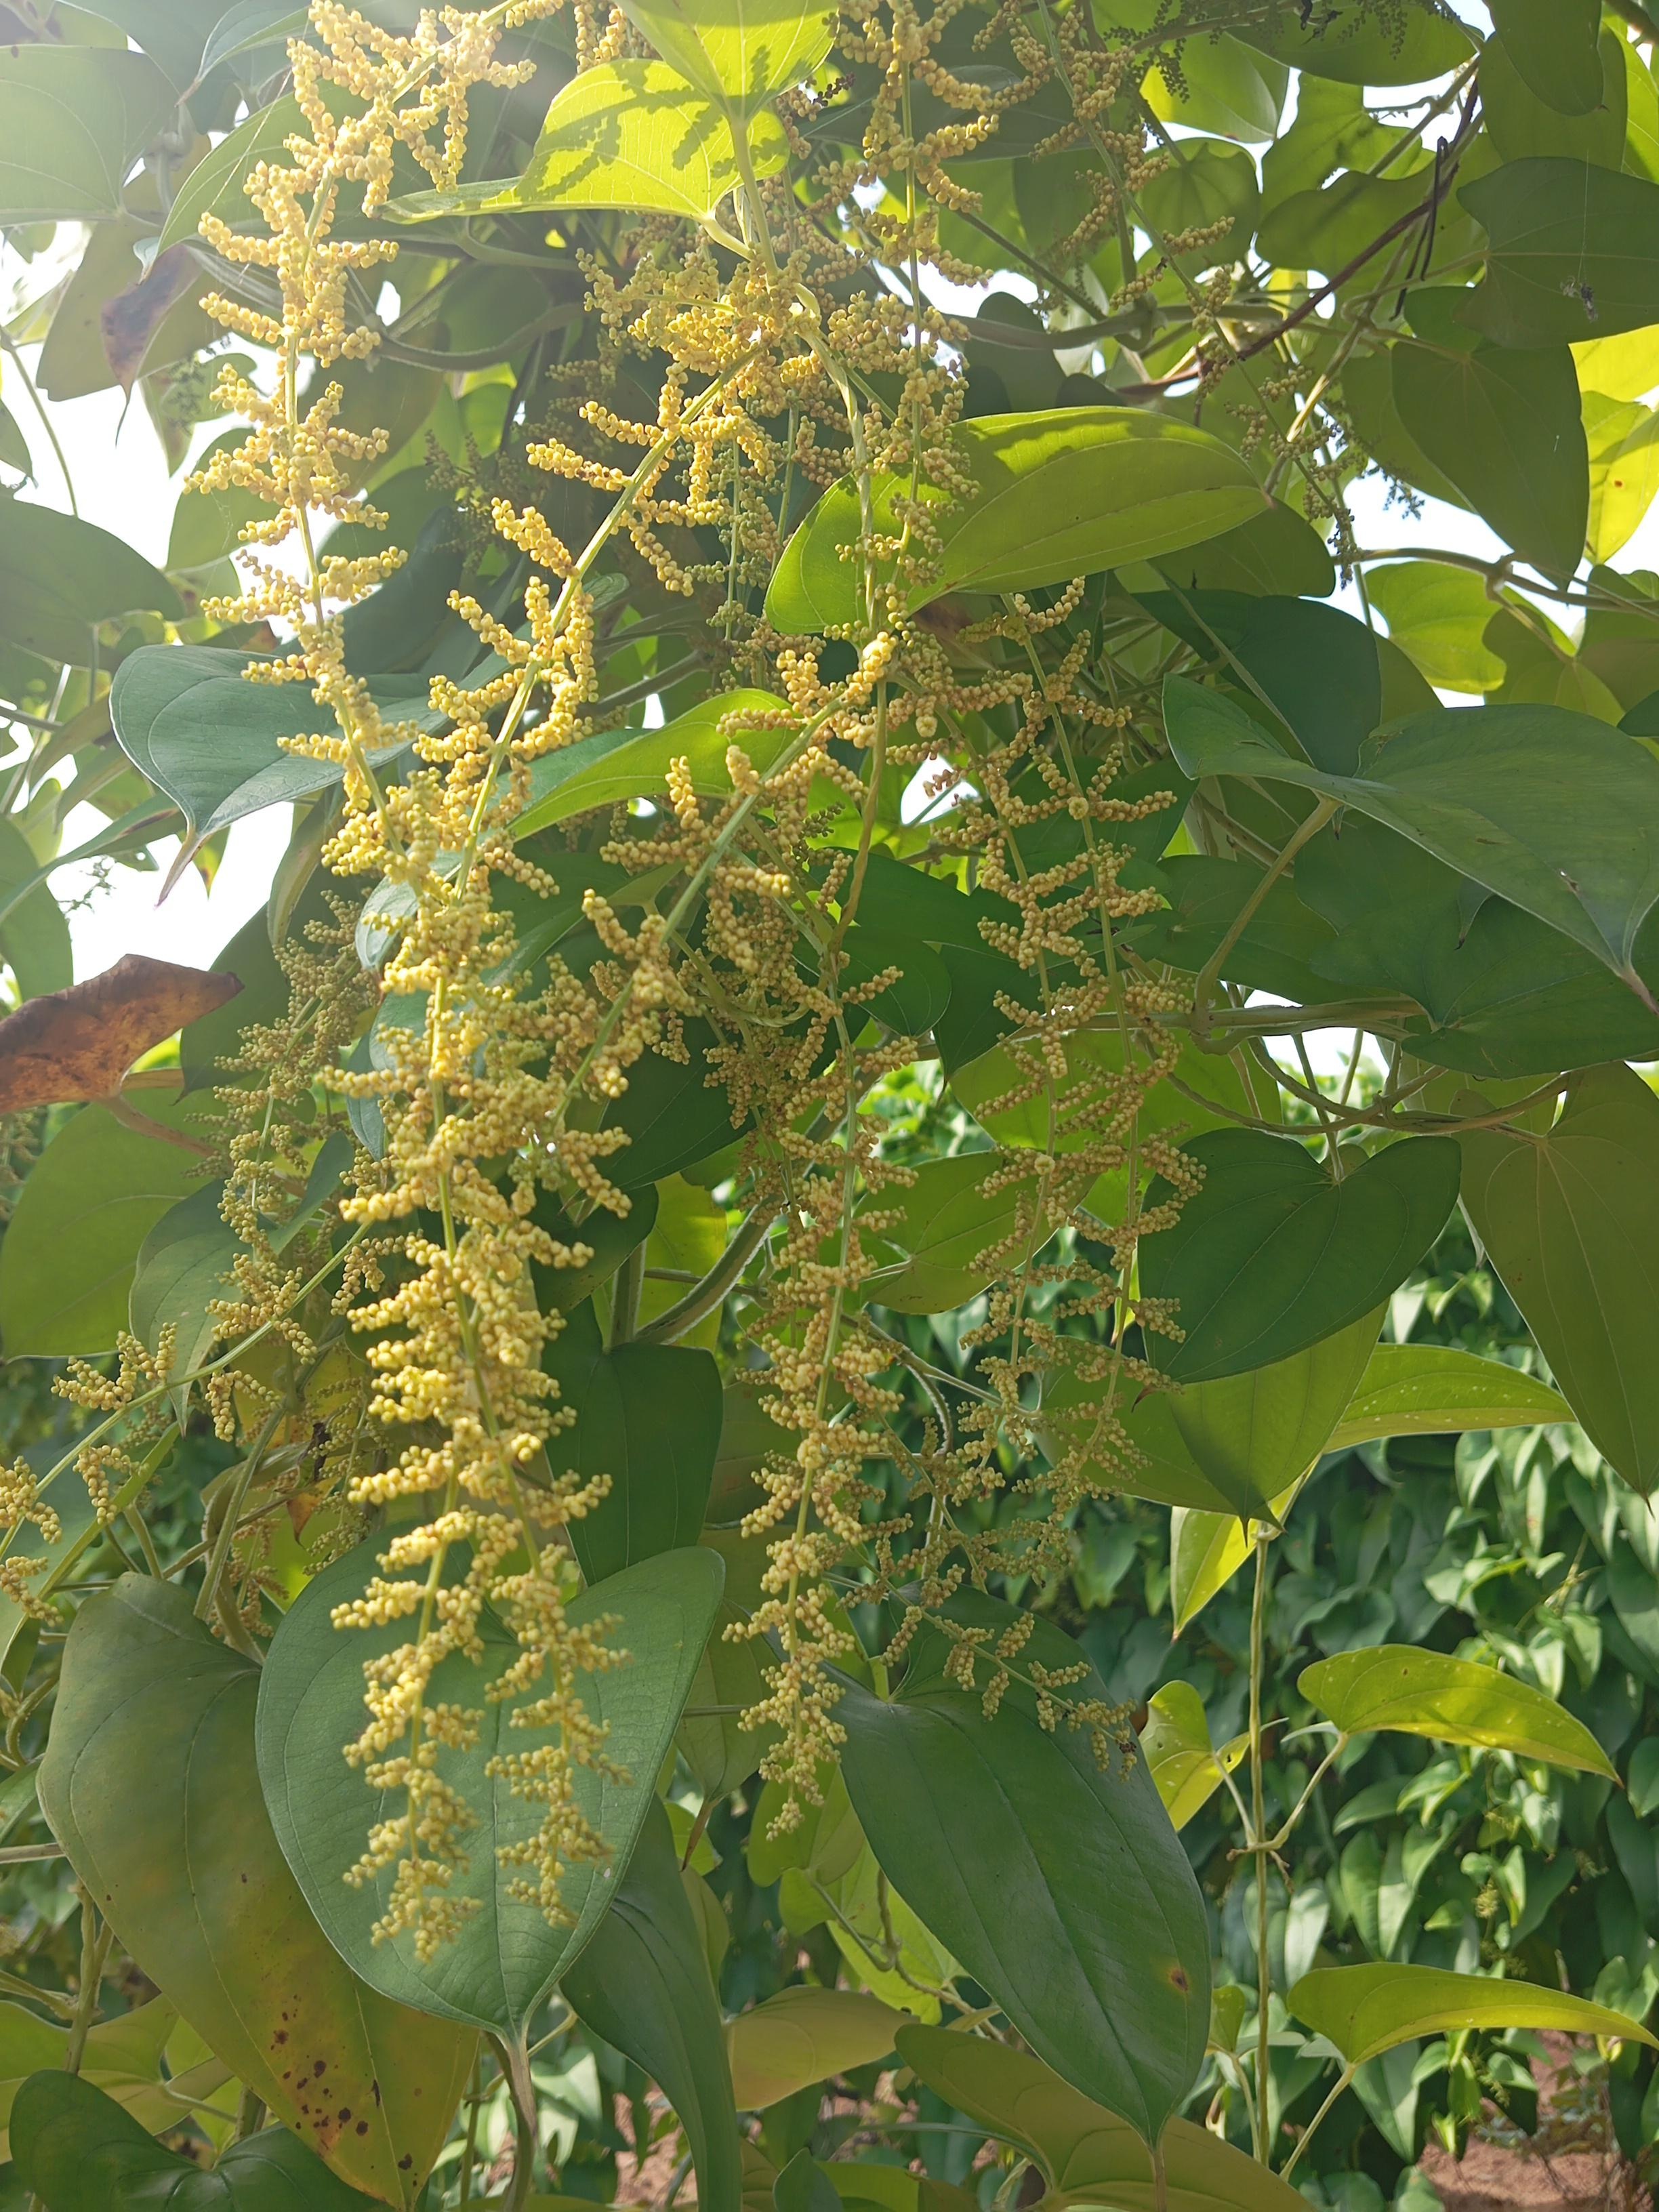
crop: yam
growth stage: flowering
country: Nigeria
